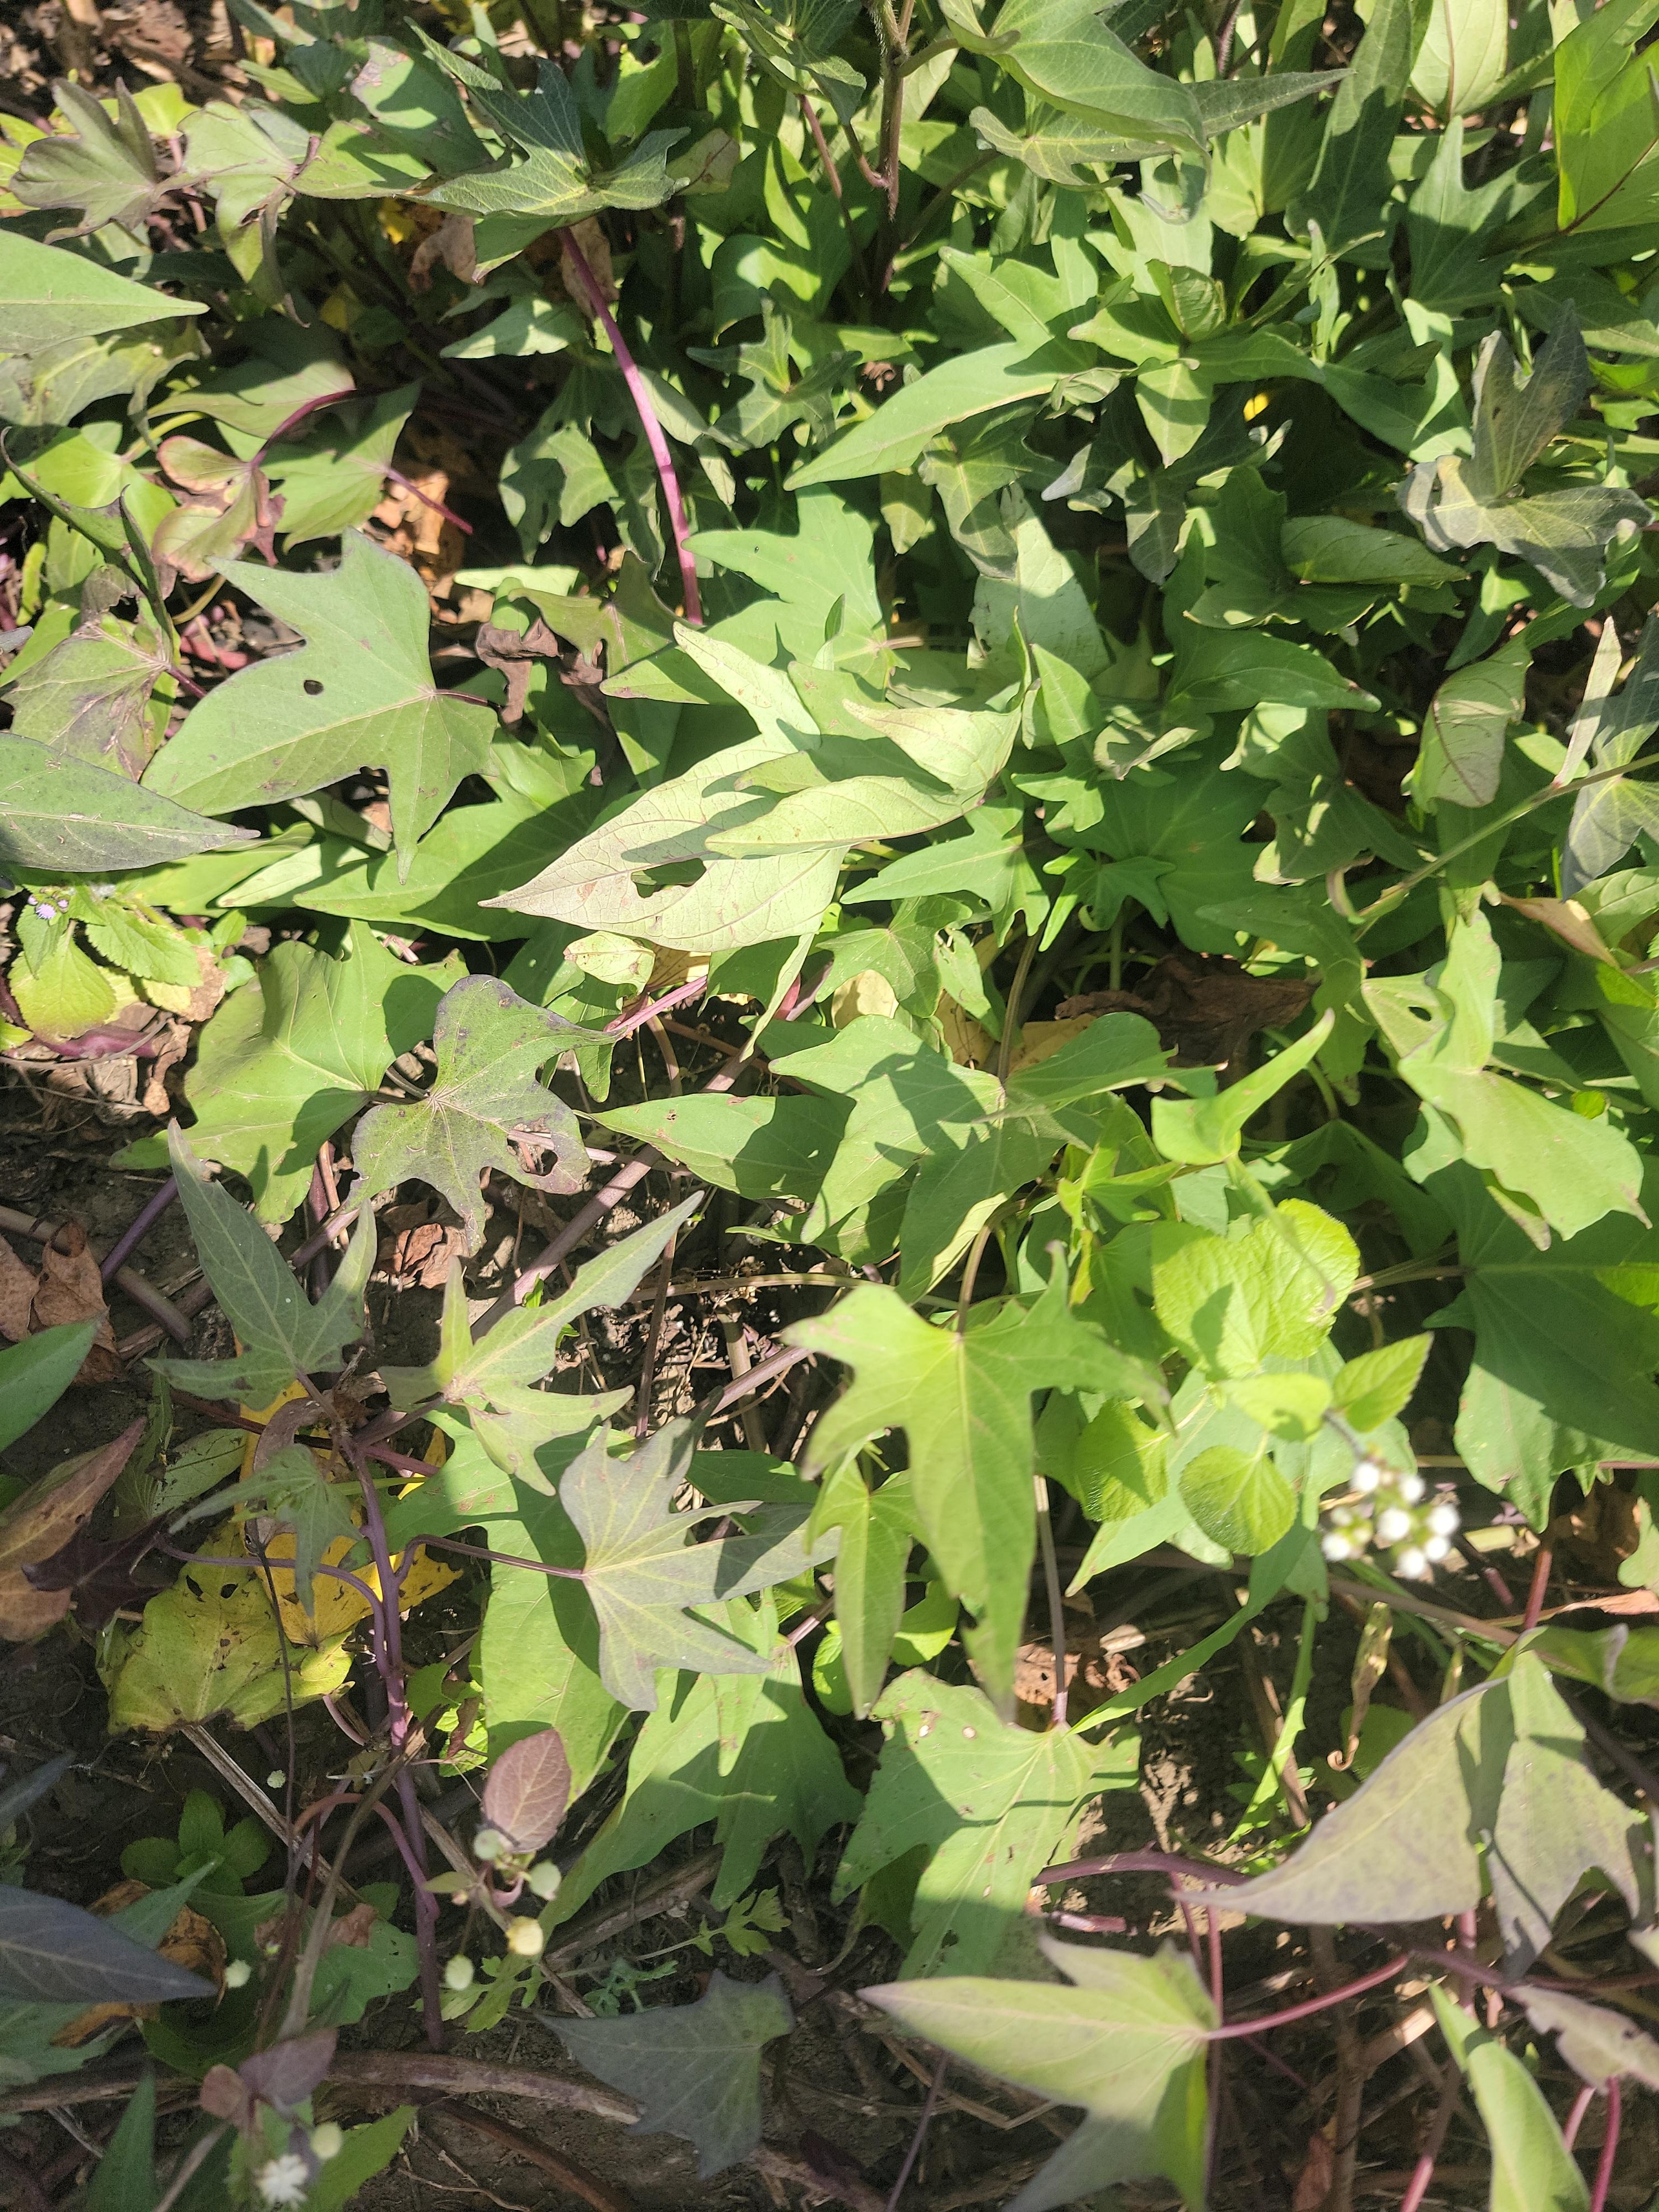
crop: sweet potato
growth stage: flowering
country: Tanzania
